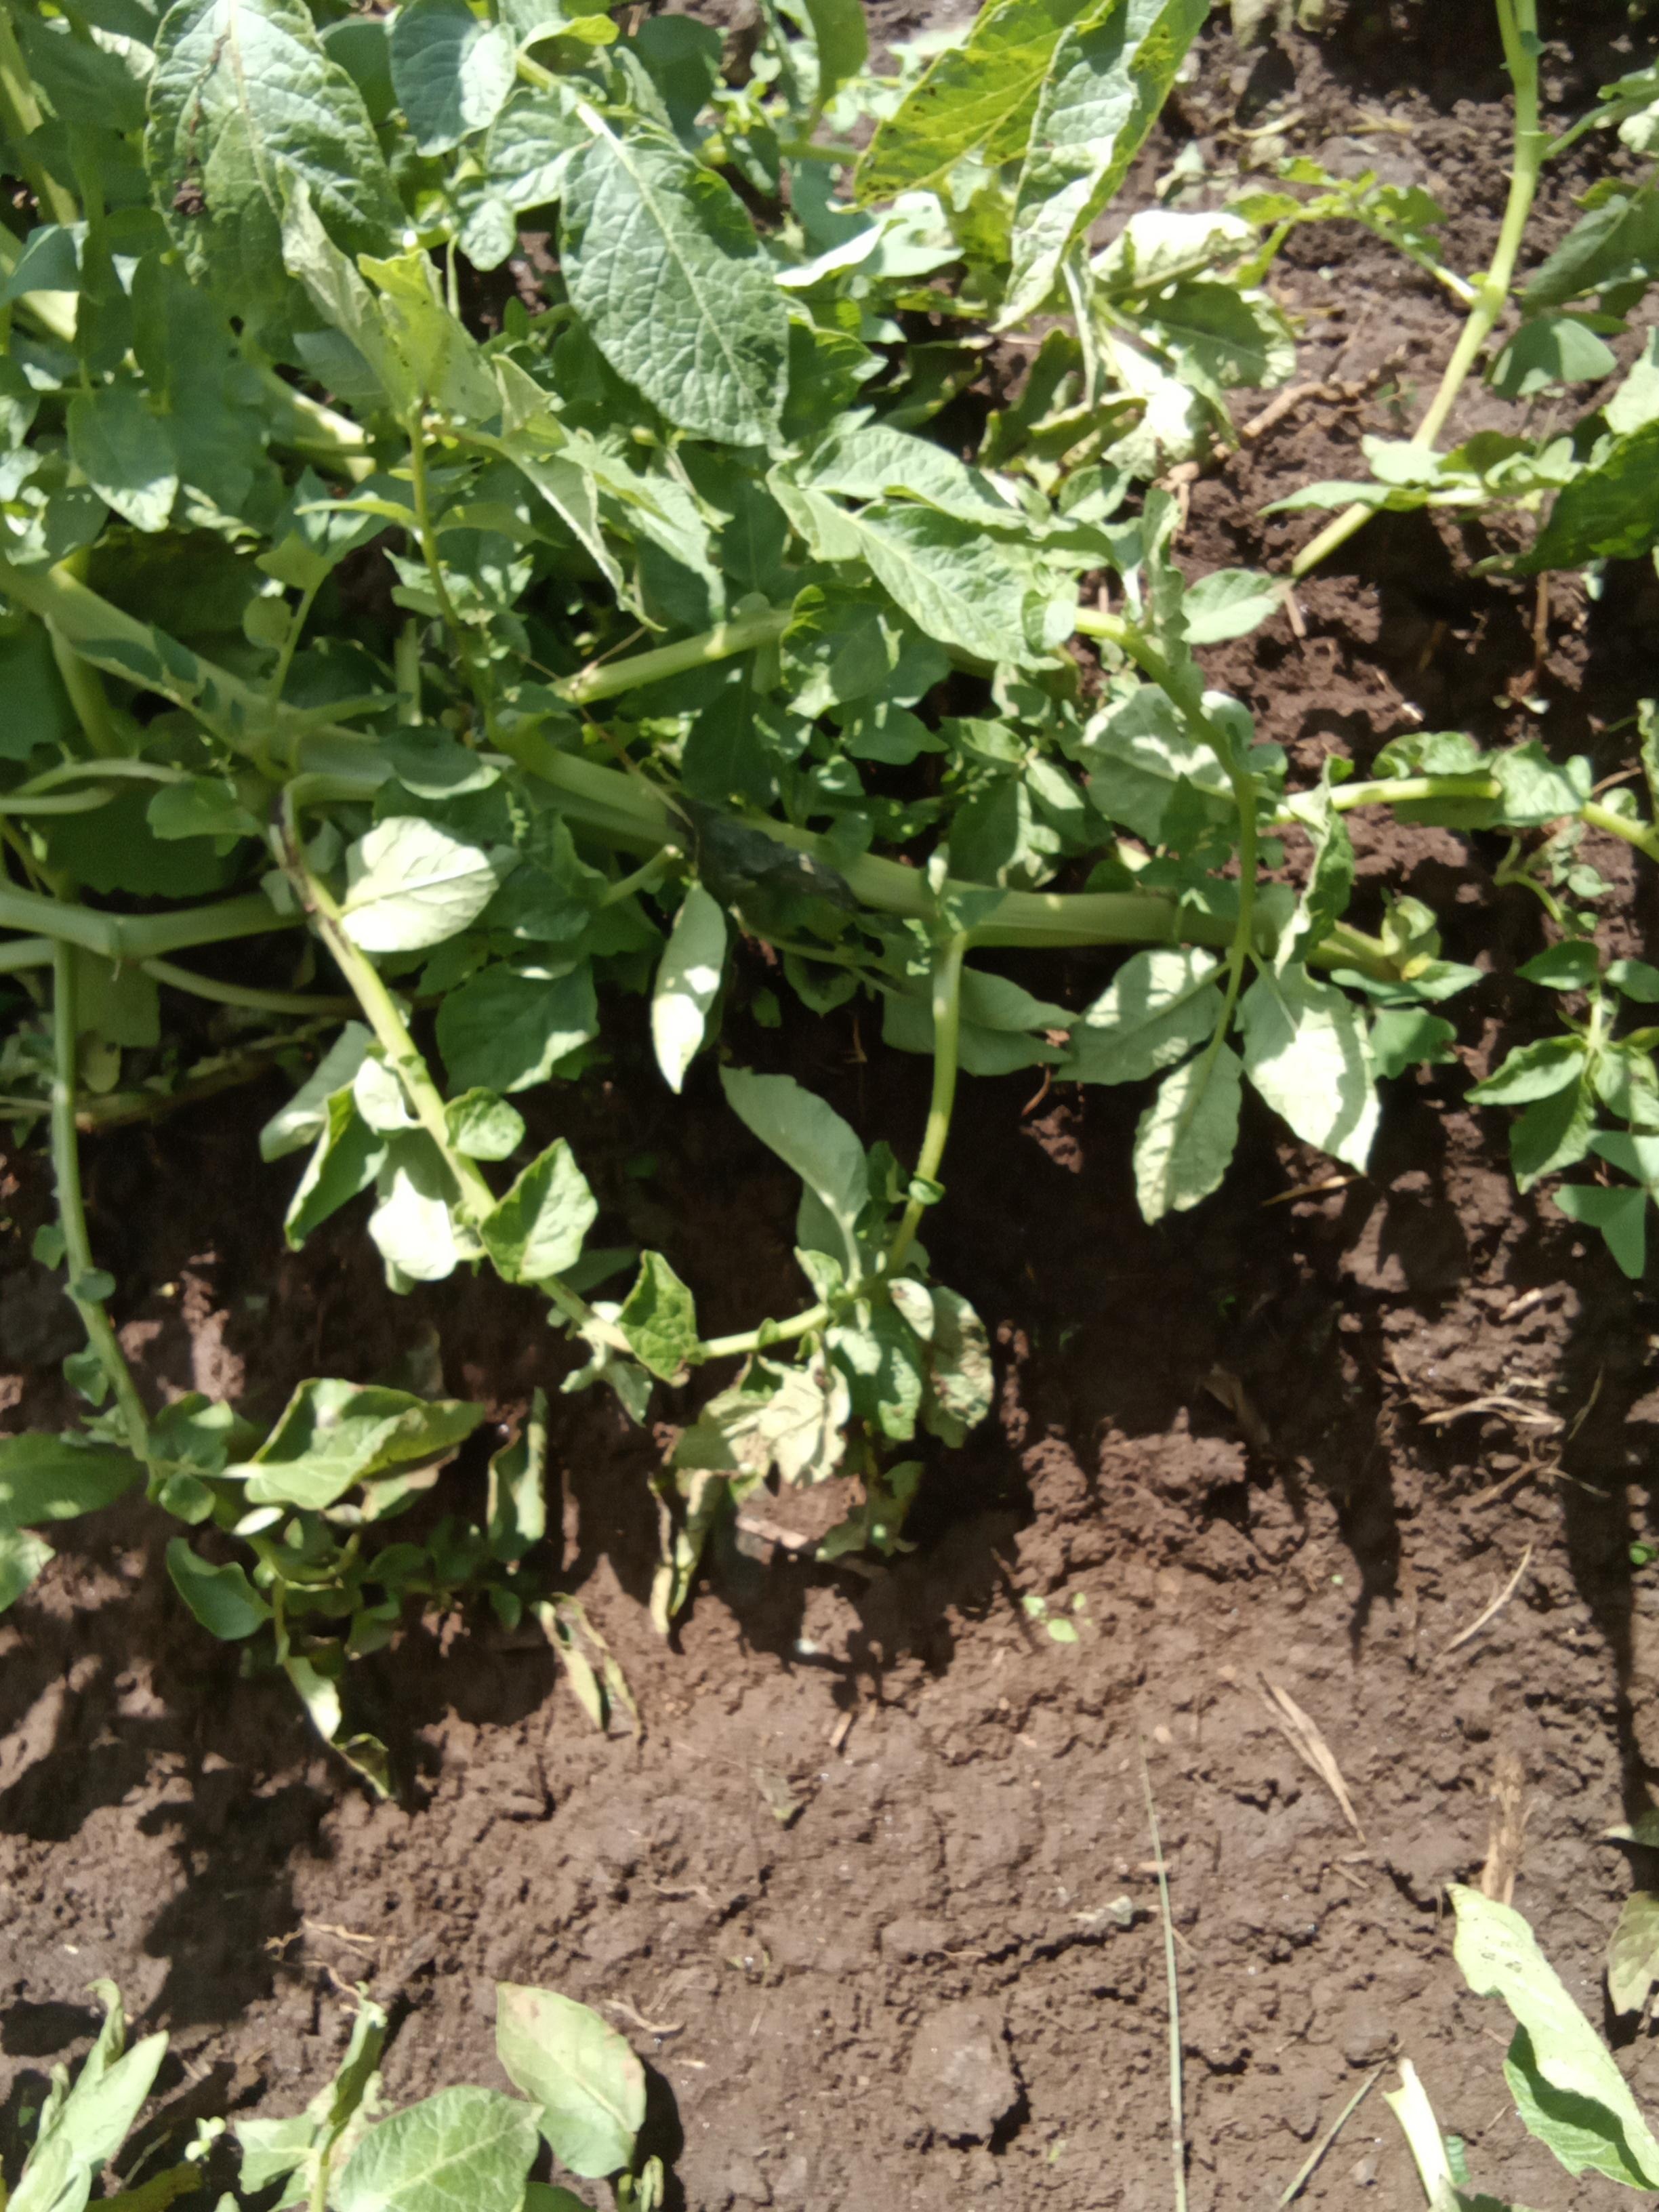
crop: potato
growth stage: flowering
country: Kenya
